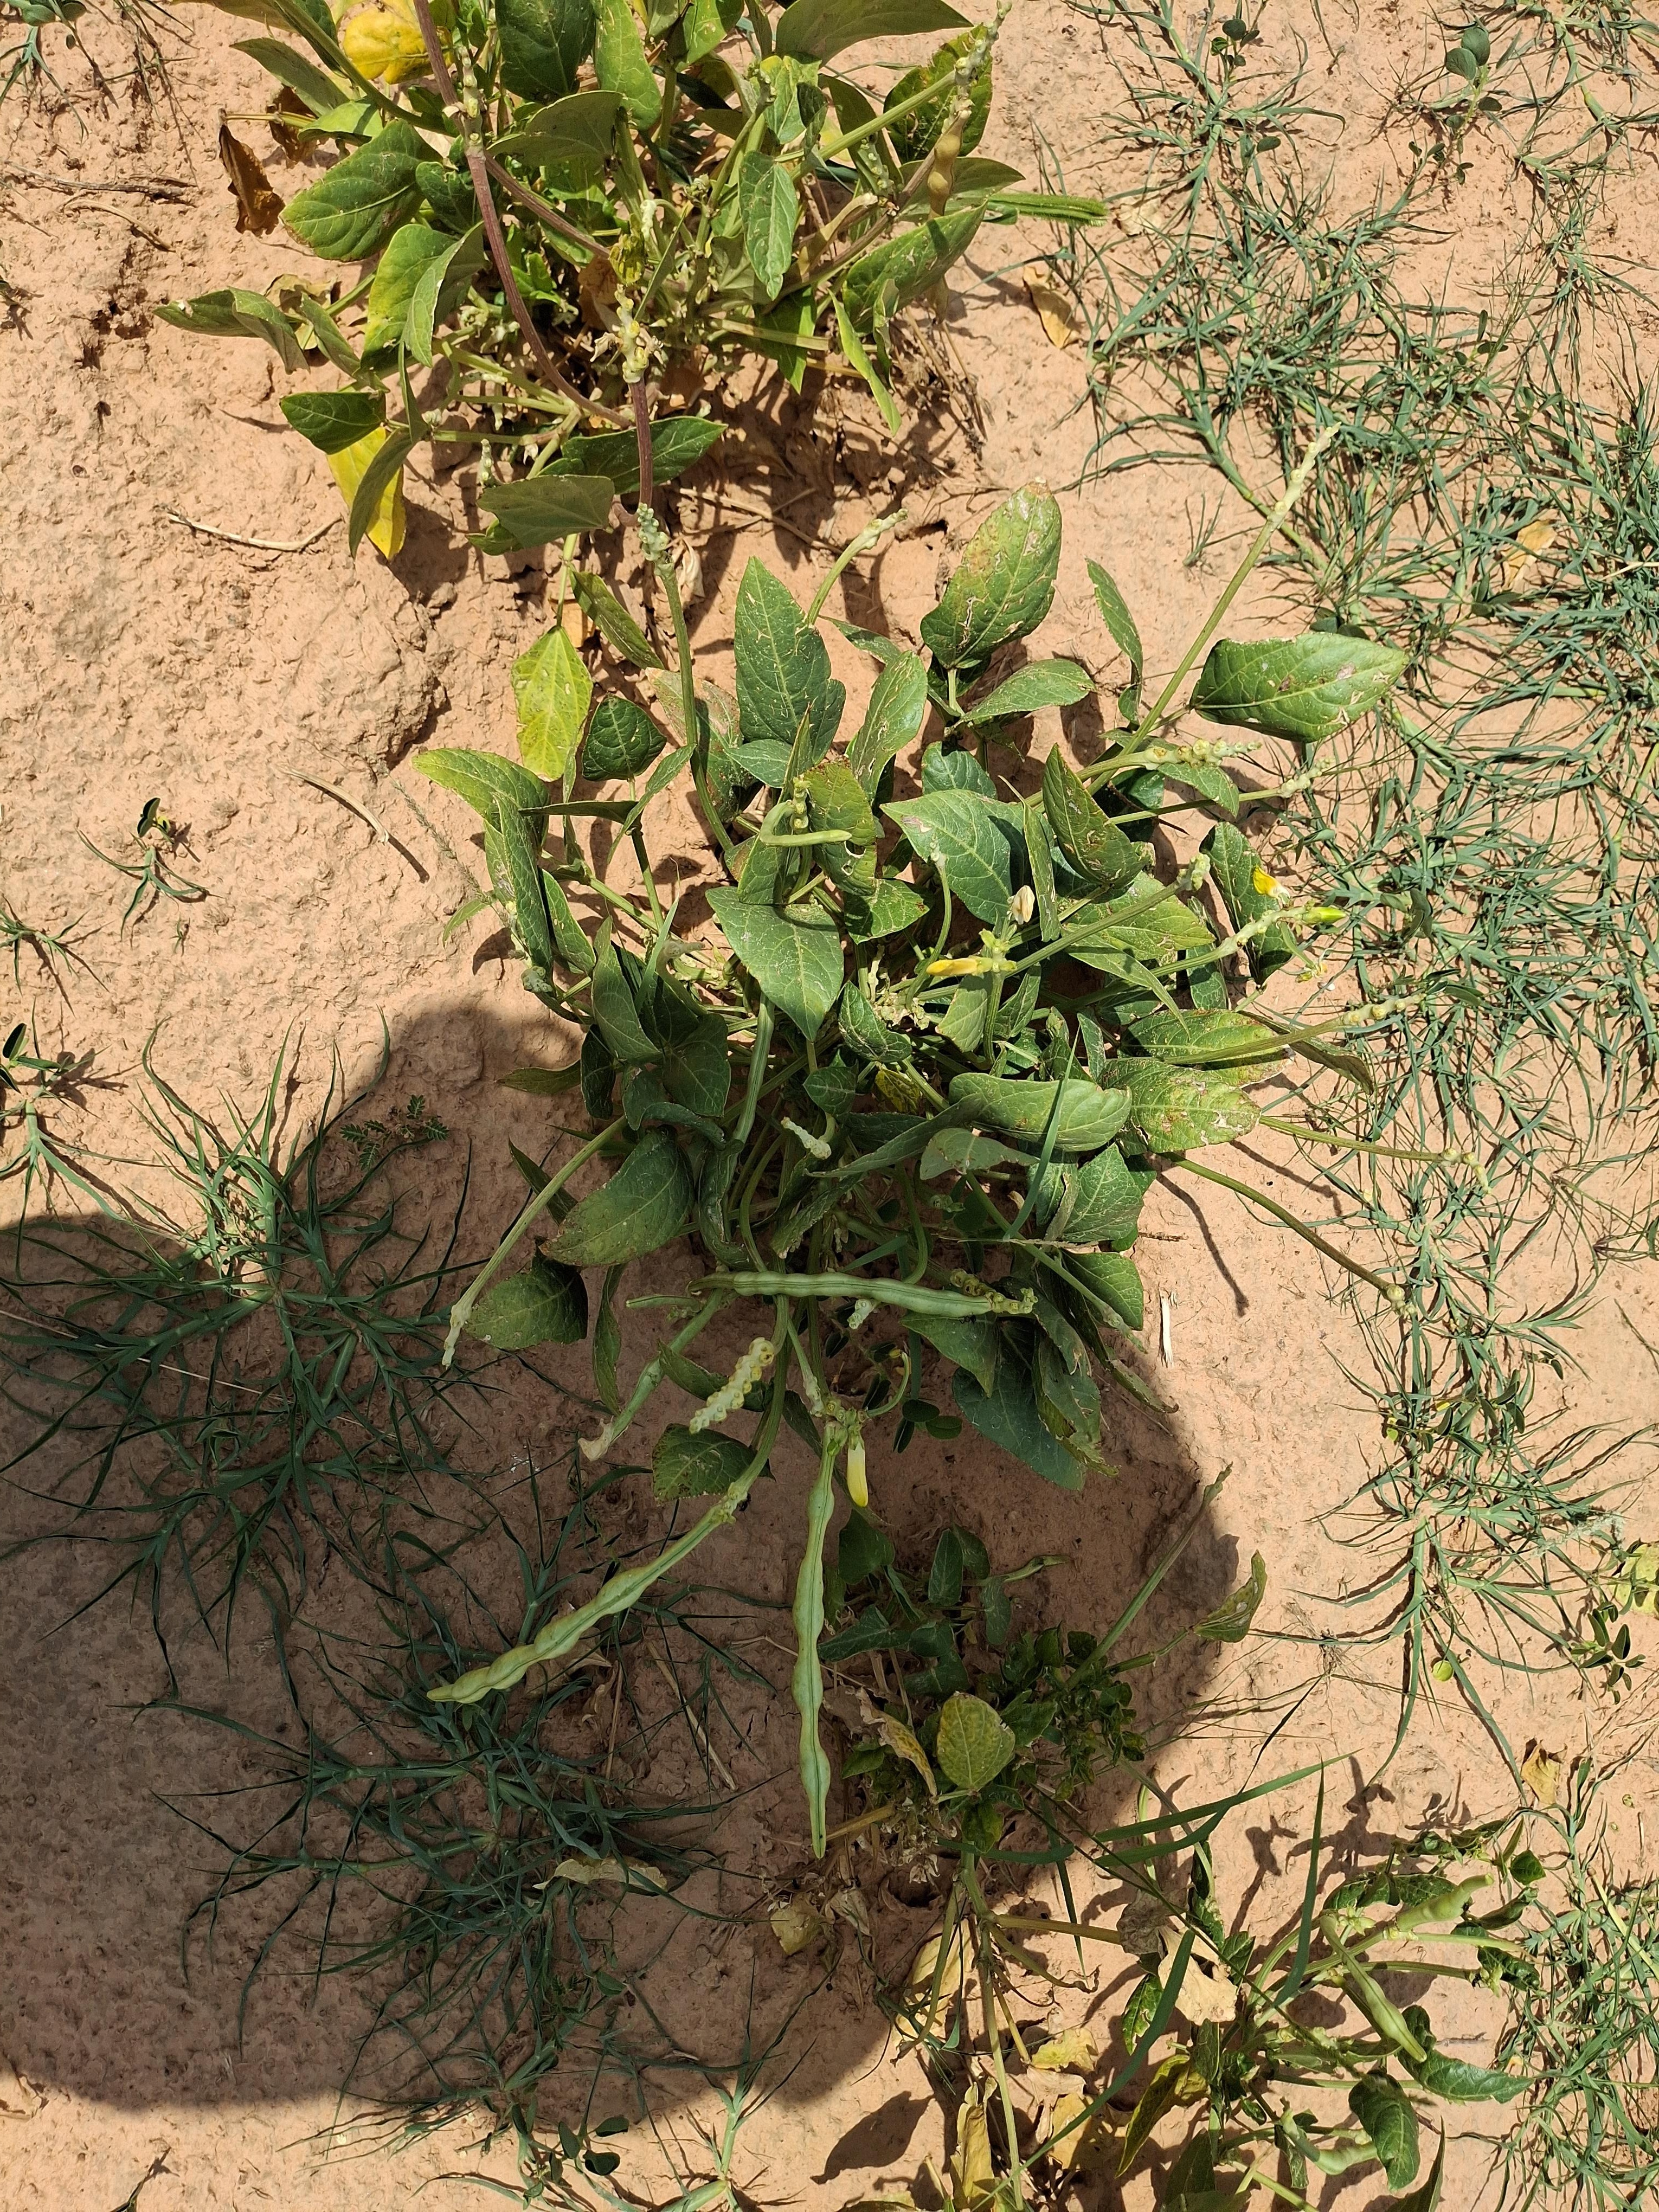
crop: cowpea
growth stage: harvest maturity
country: Nigeria
